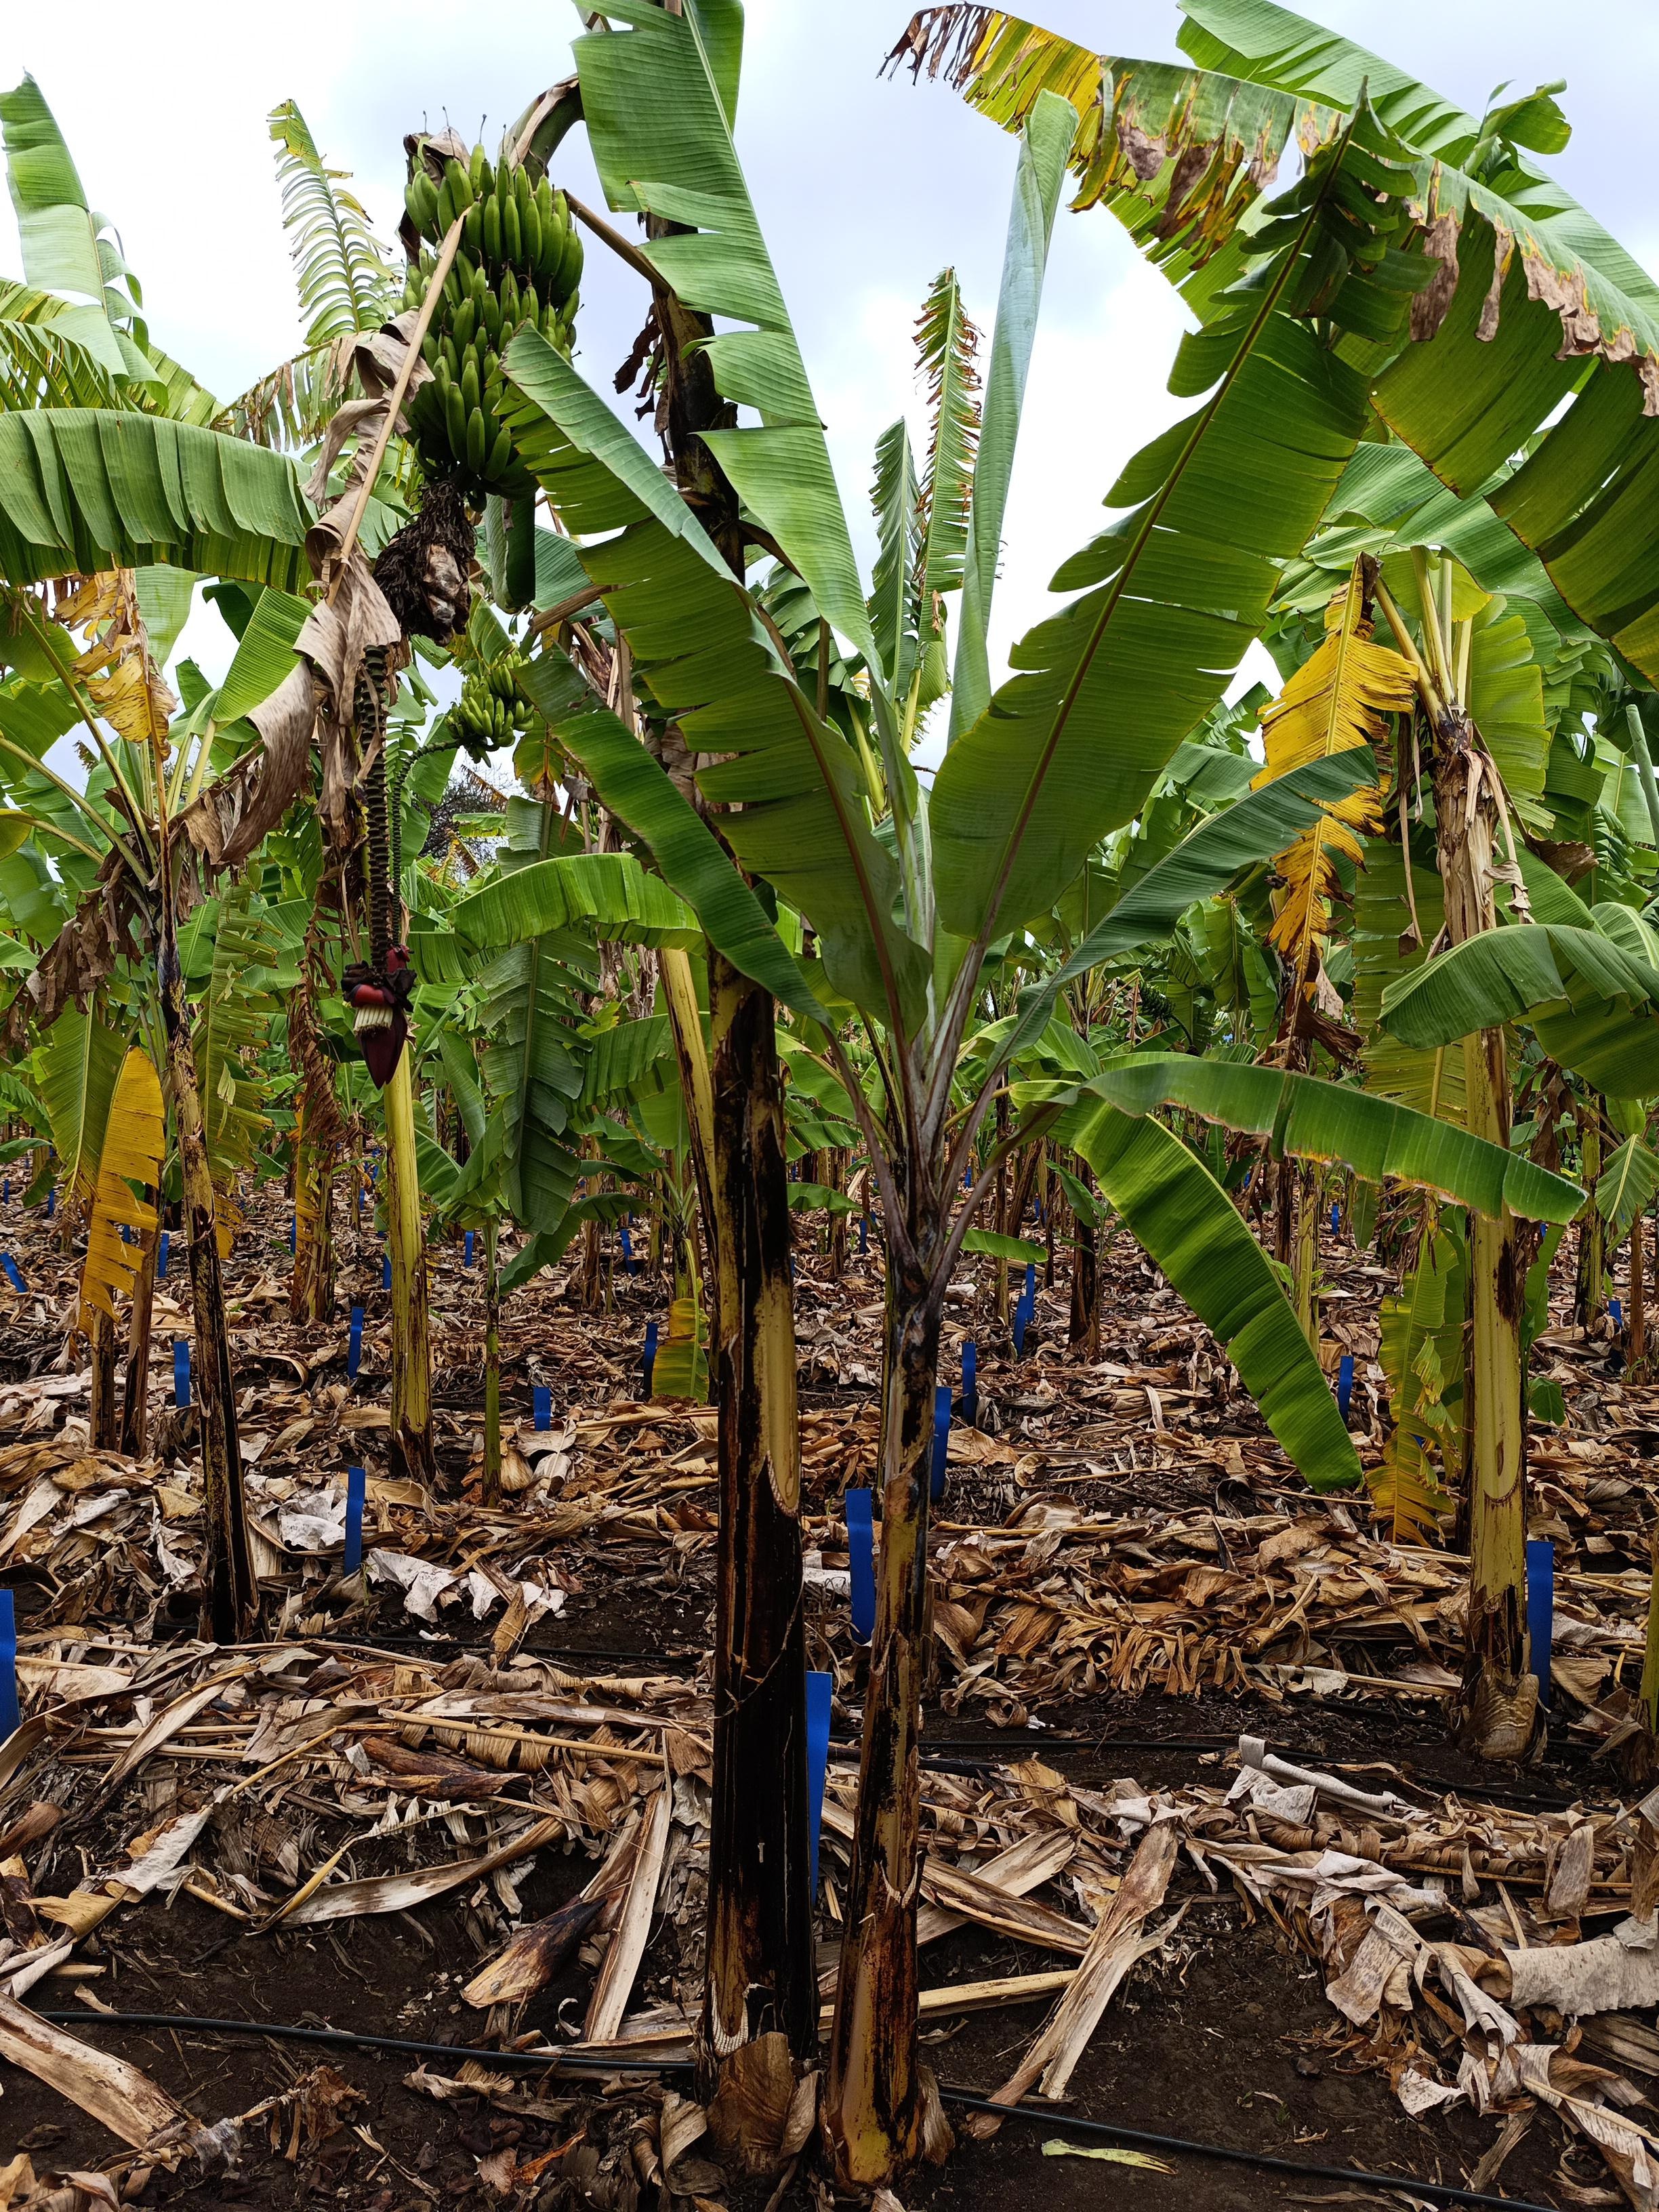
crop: banana
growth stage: development fruit
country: Tanzania
